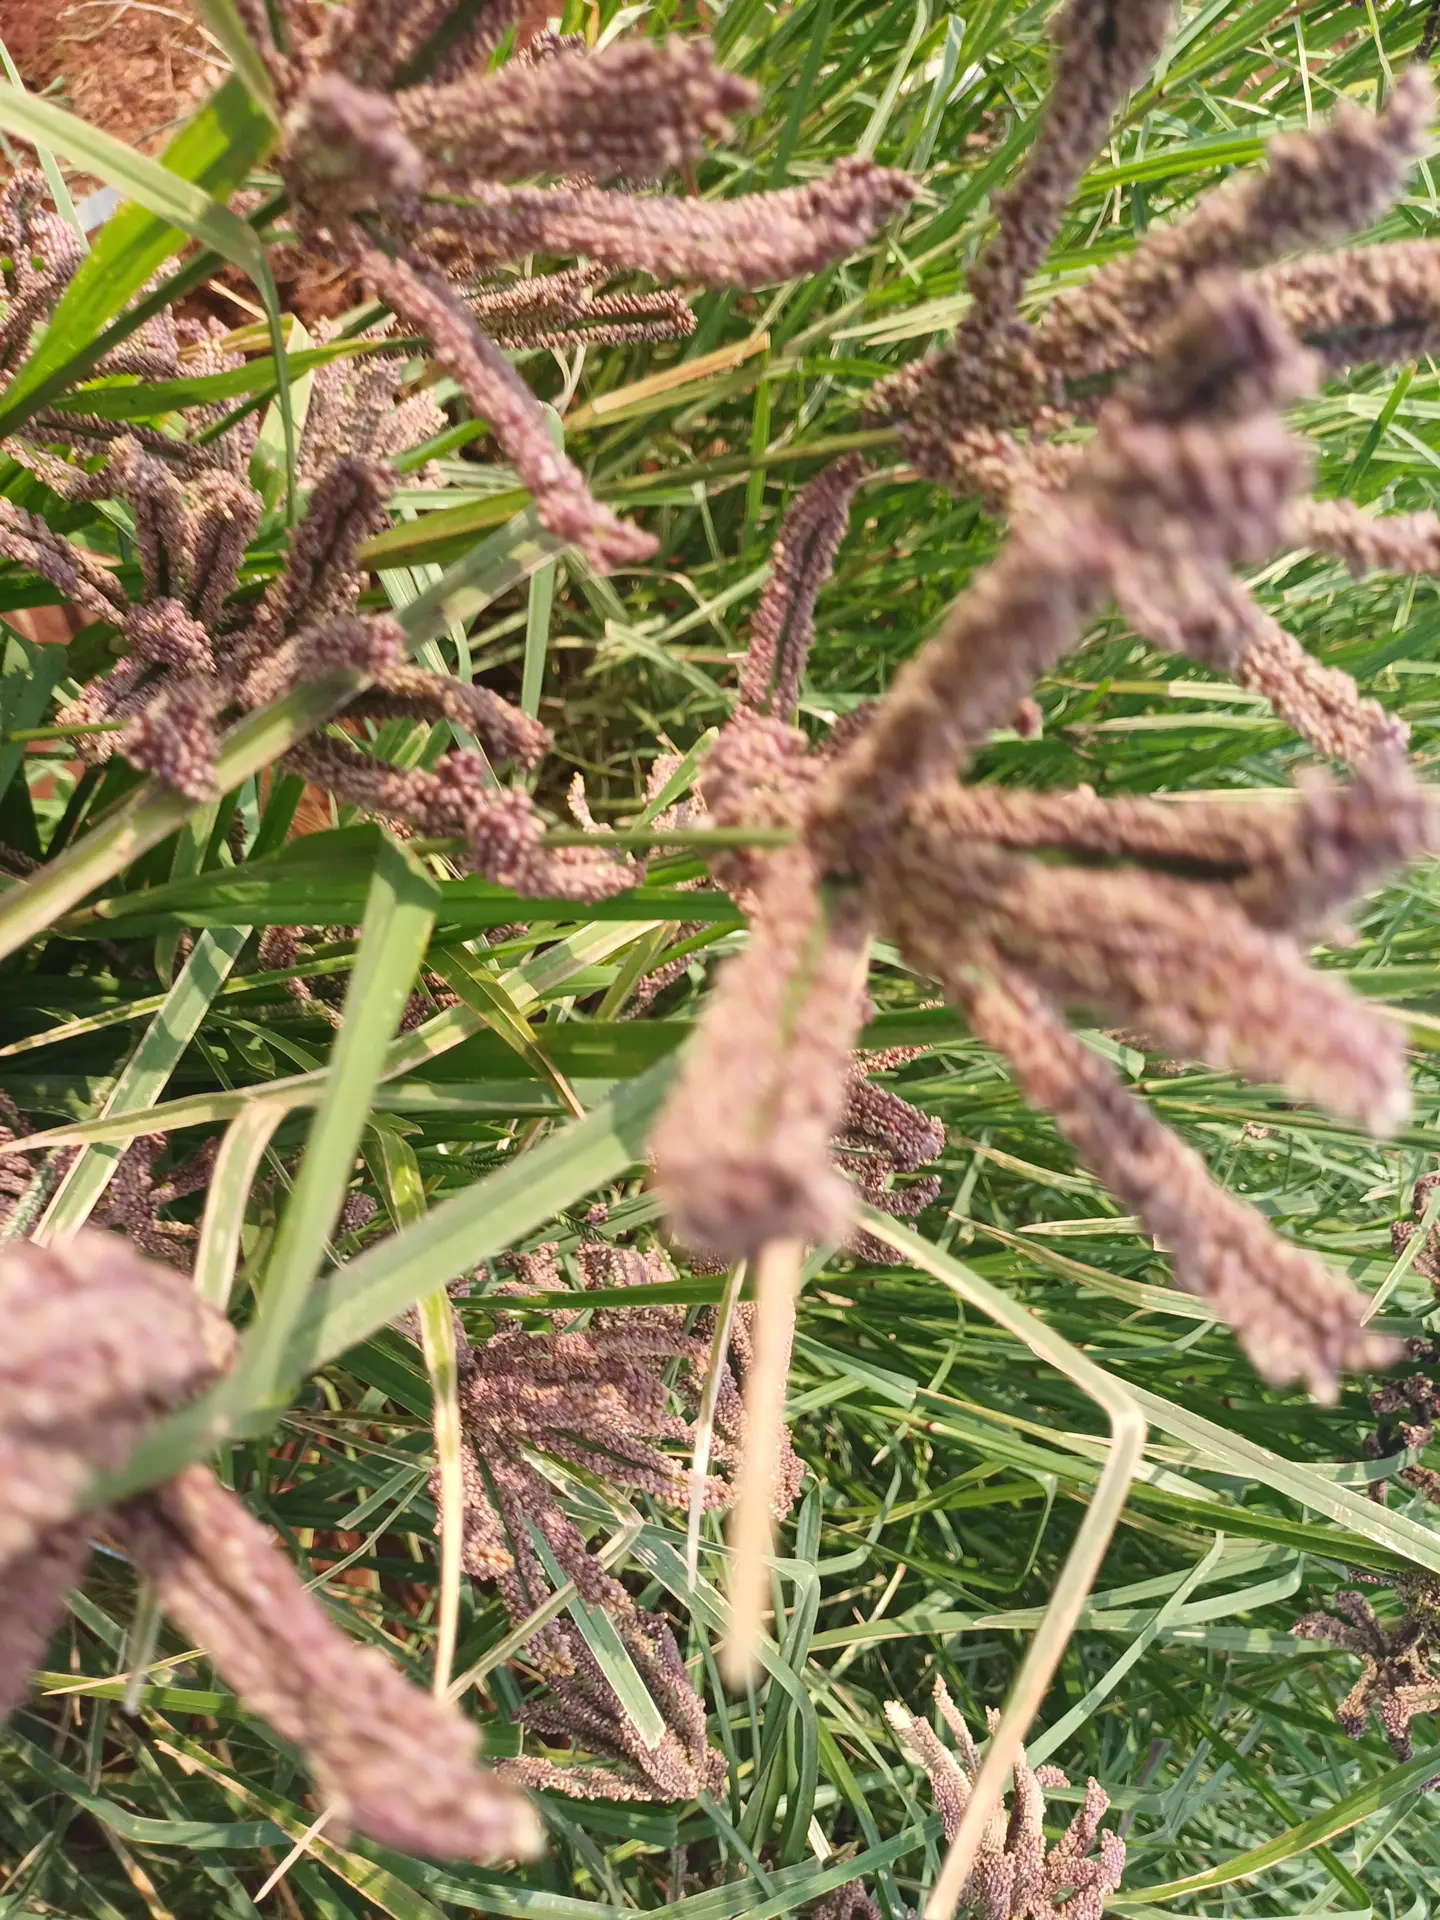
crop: finger millet
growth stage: filling grain
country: Kenya
